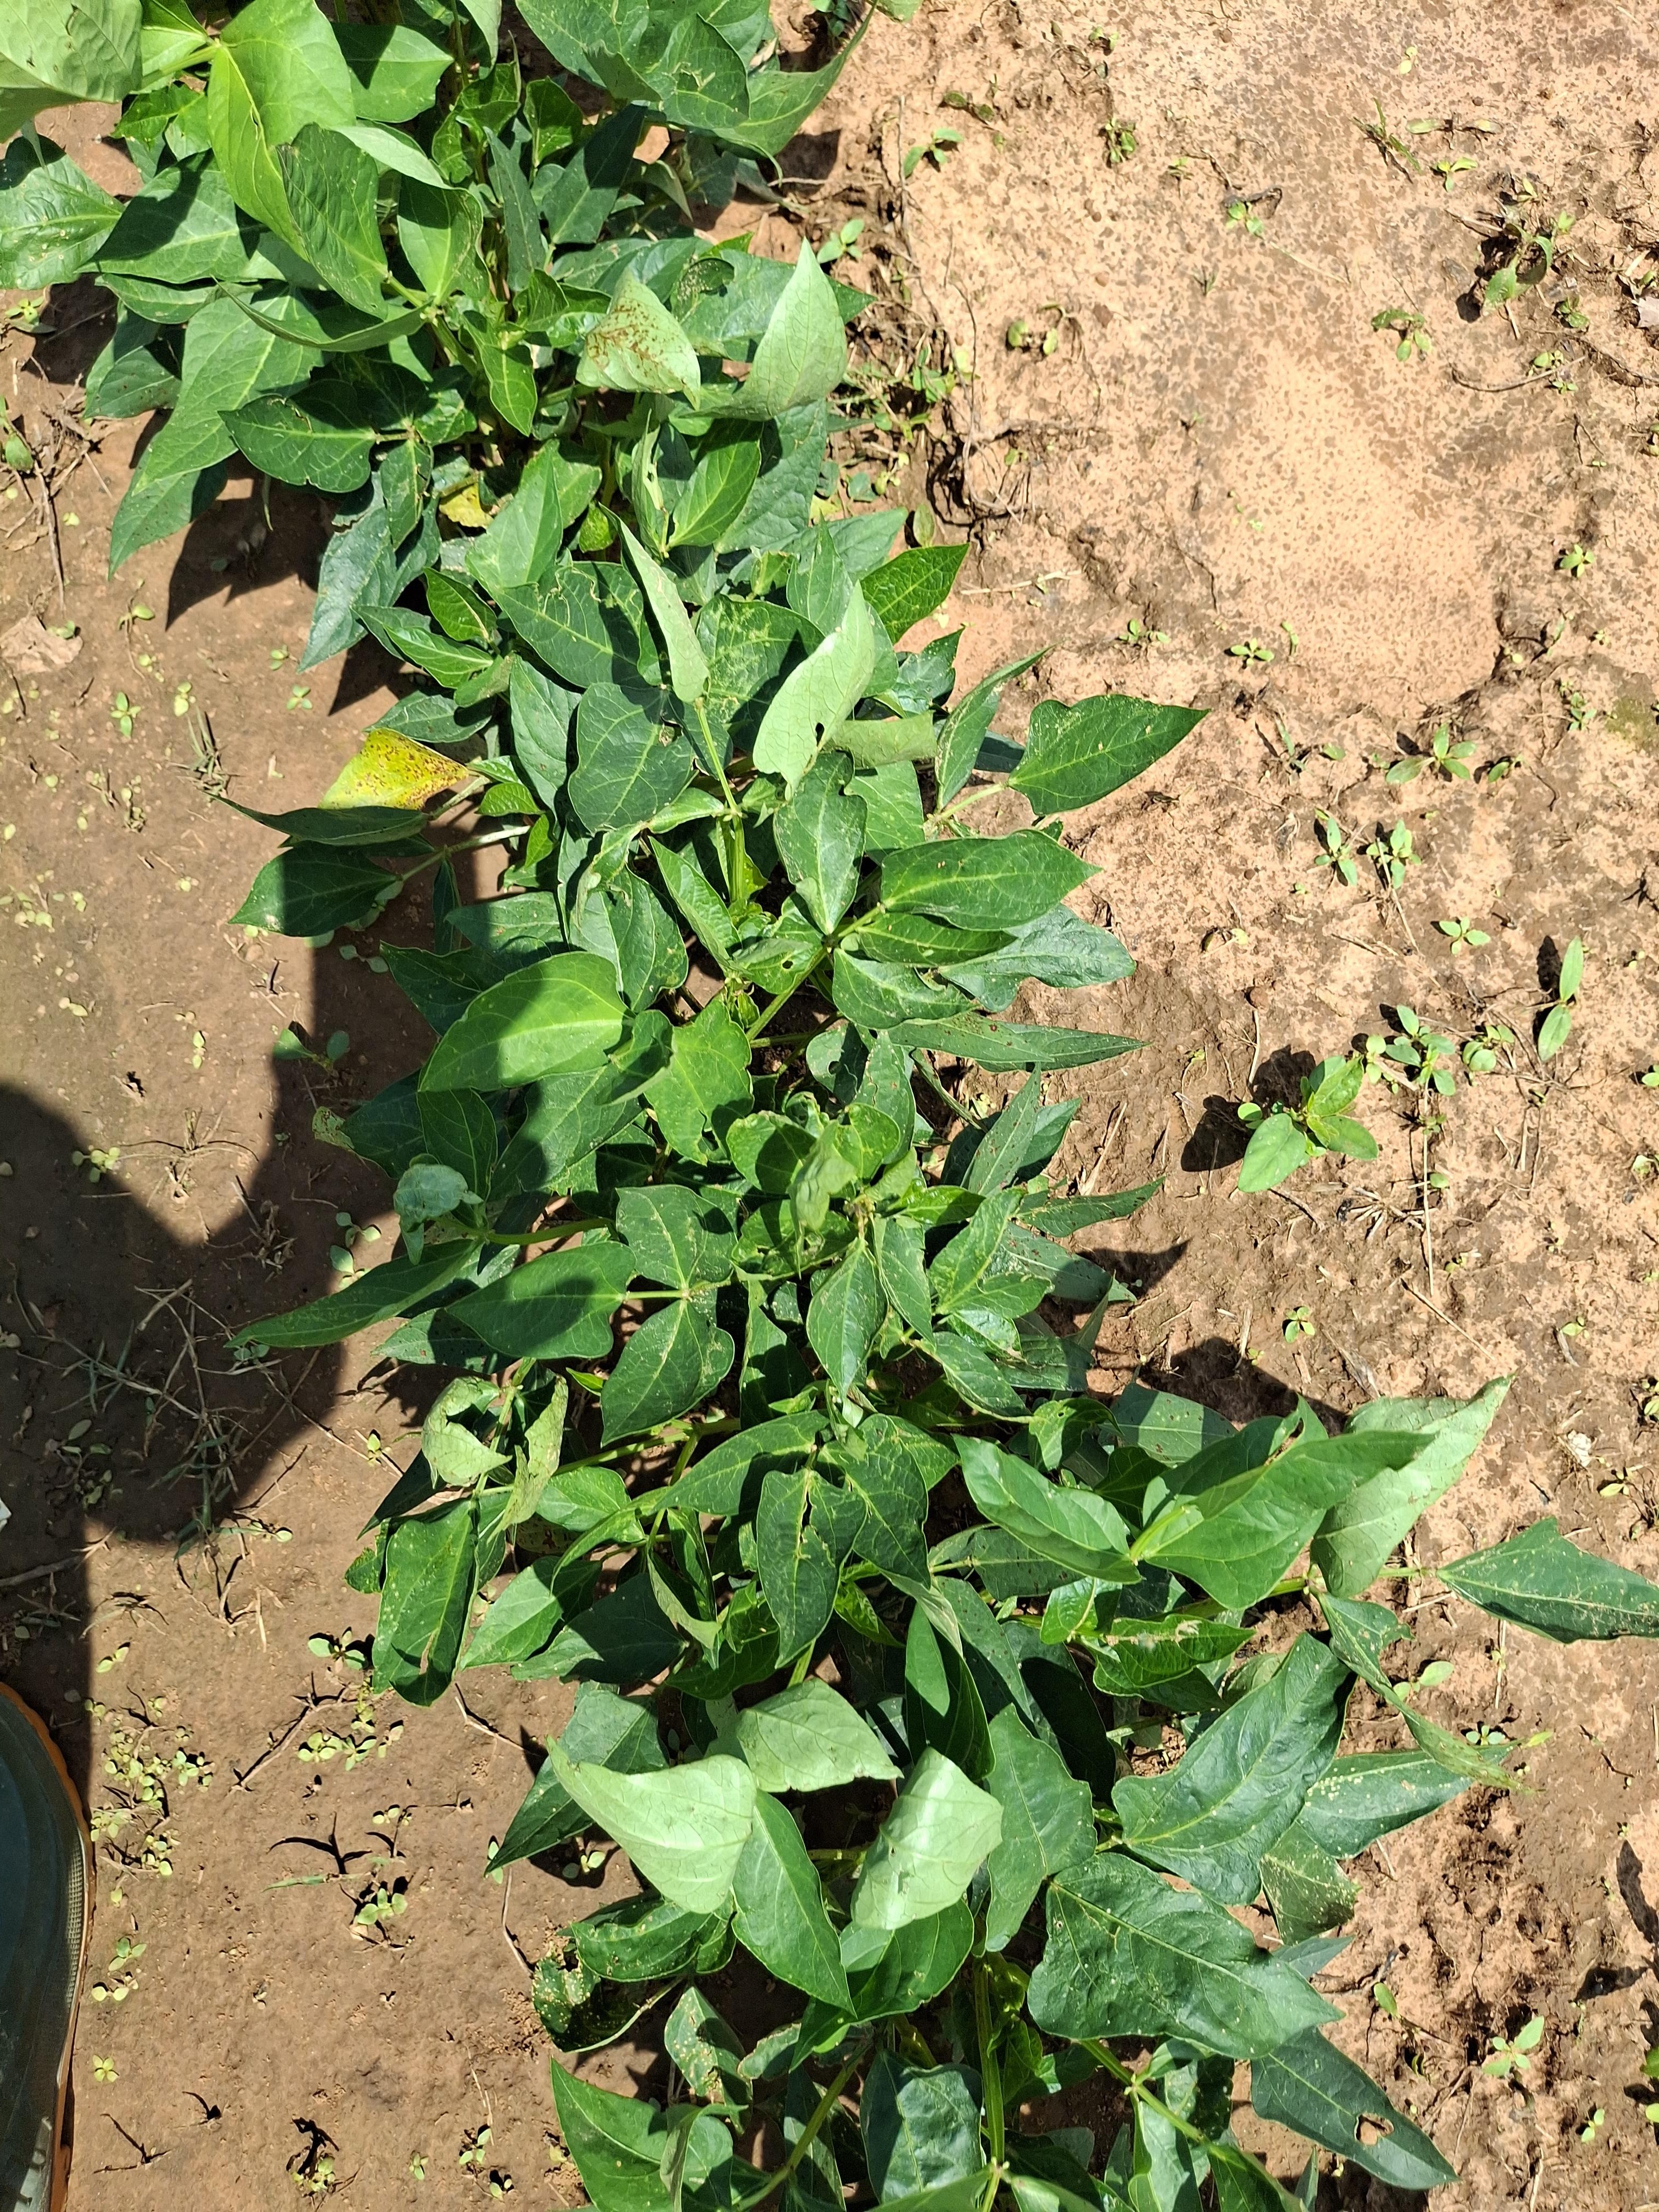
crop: cowpea
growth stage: vegetative
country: Nigeria
